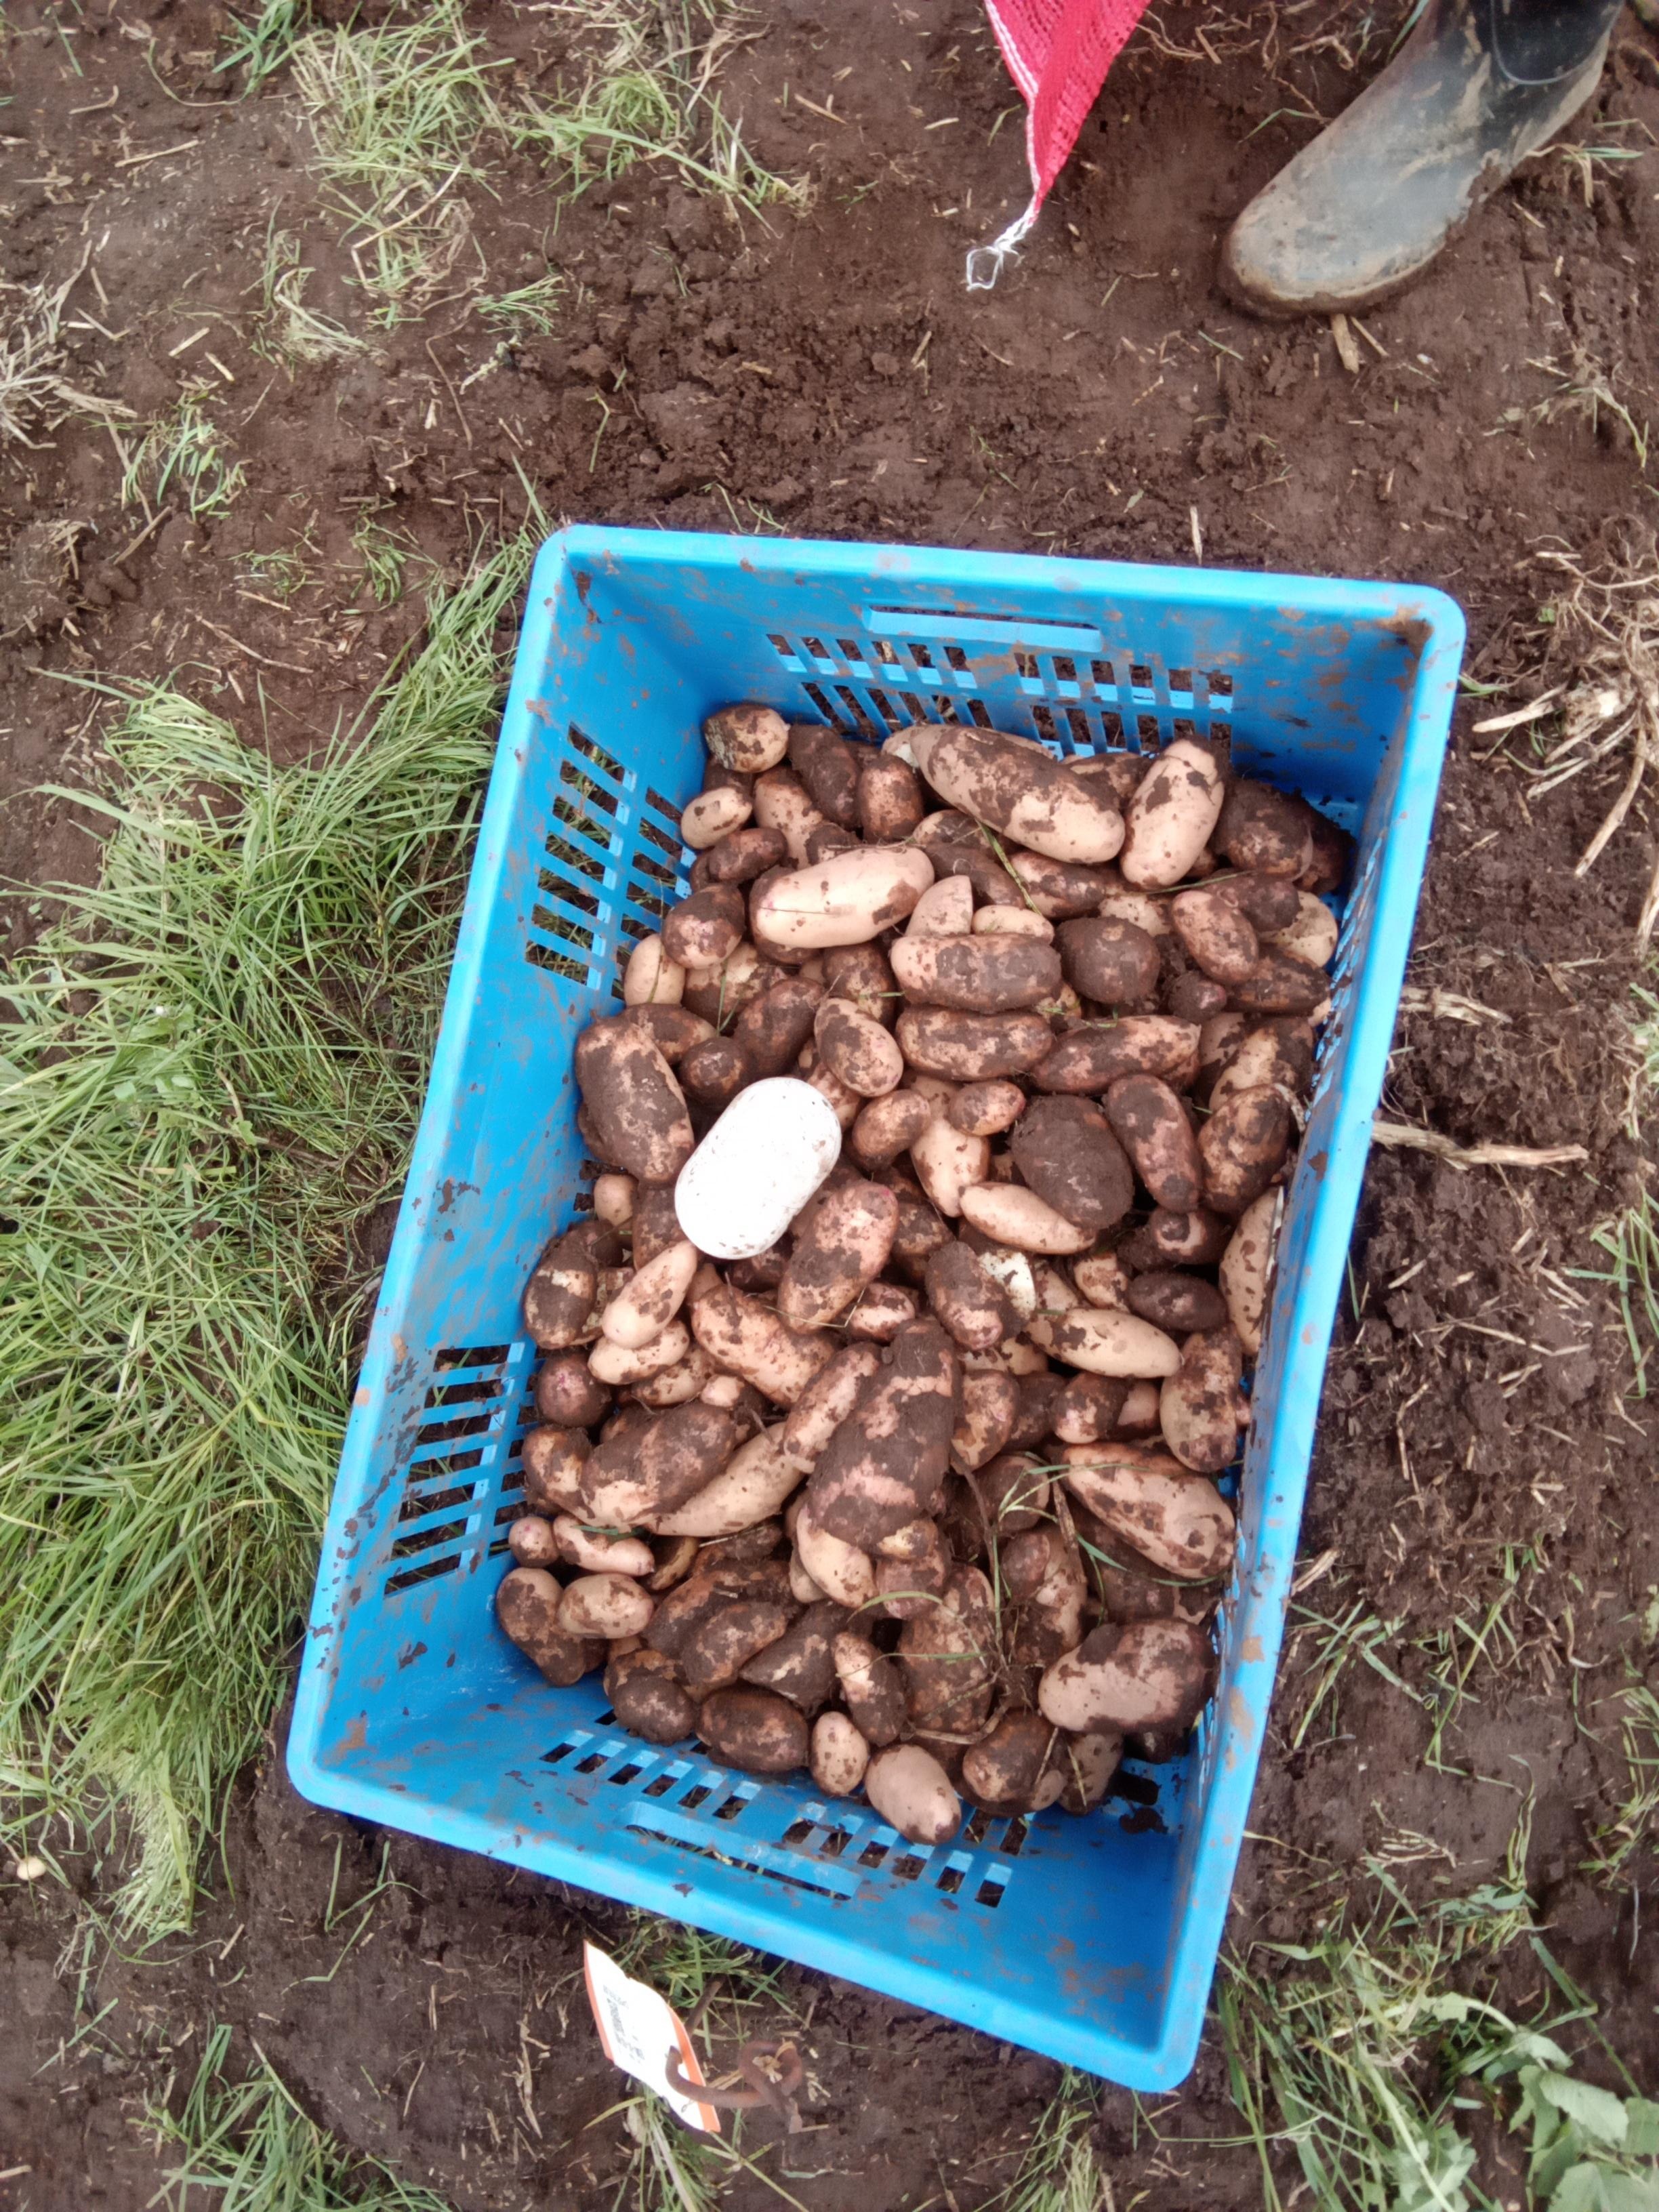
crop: potato
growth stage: harvest
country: Kenya
